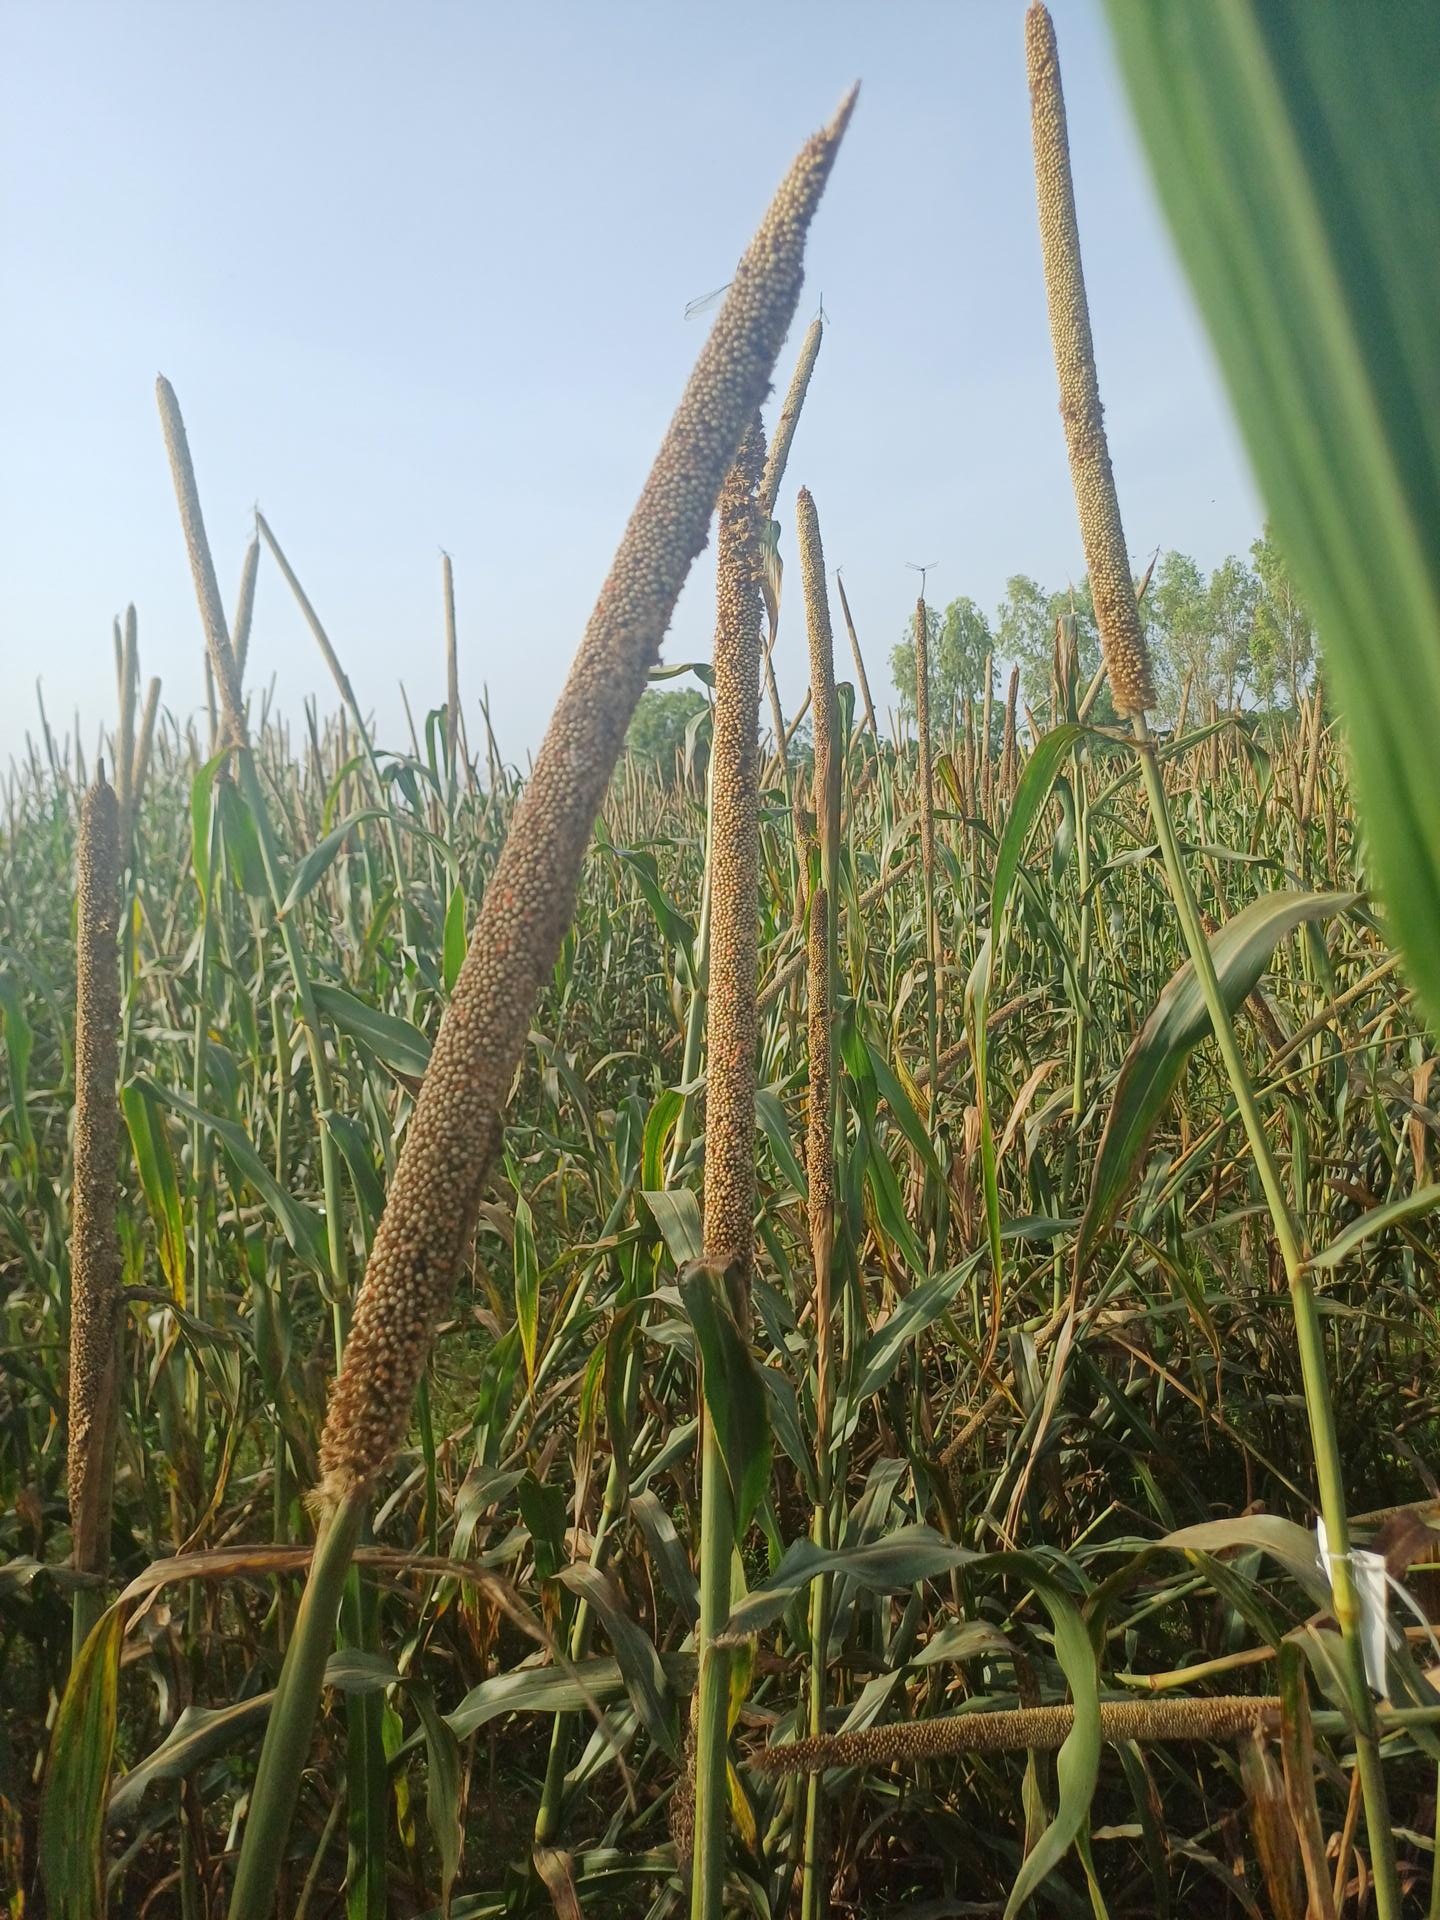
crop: pearl millet
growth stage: filling grain
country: Senegal
